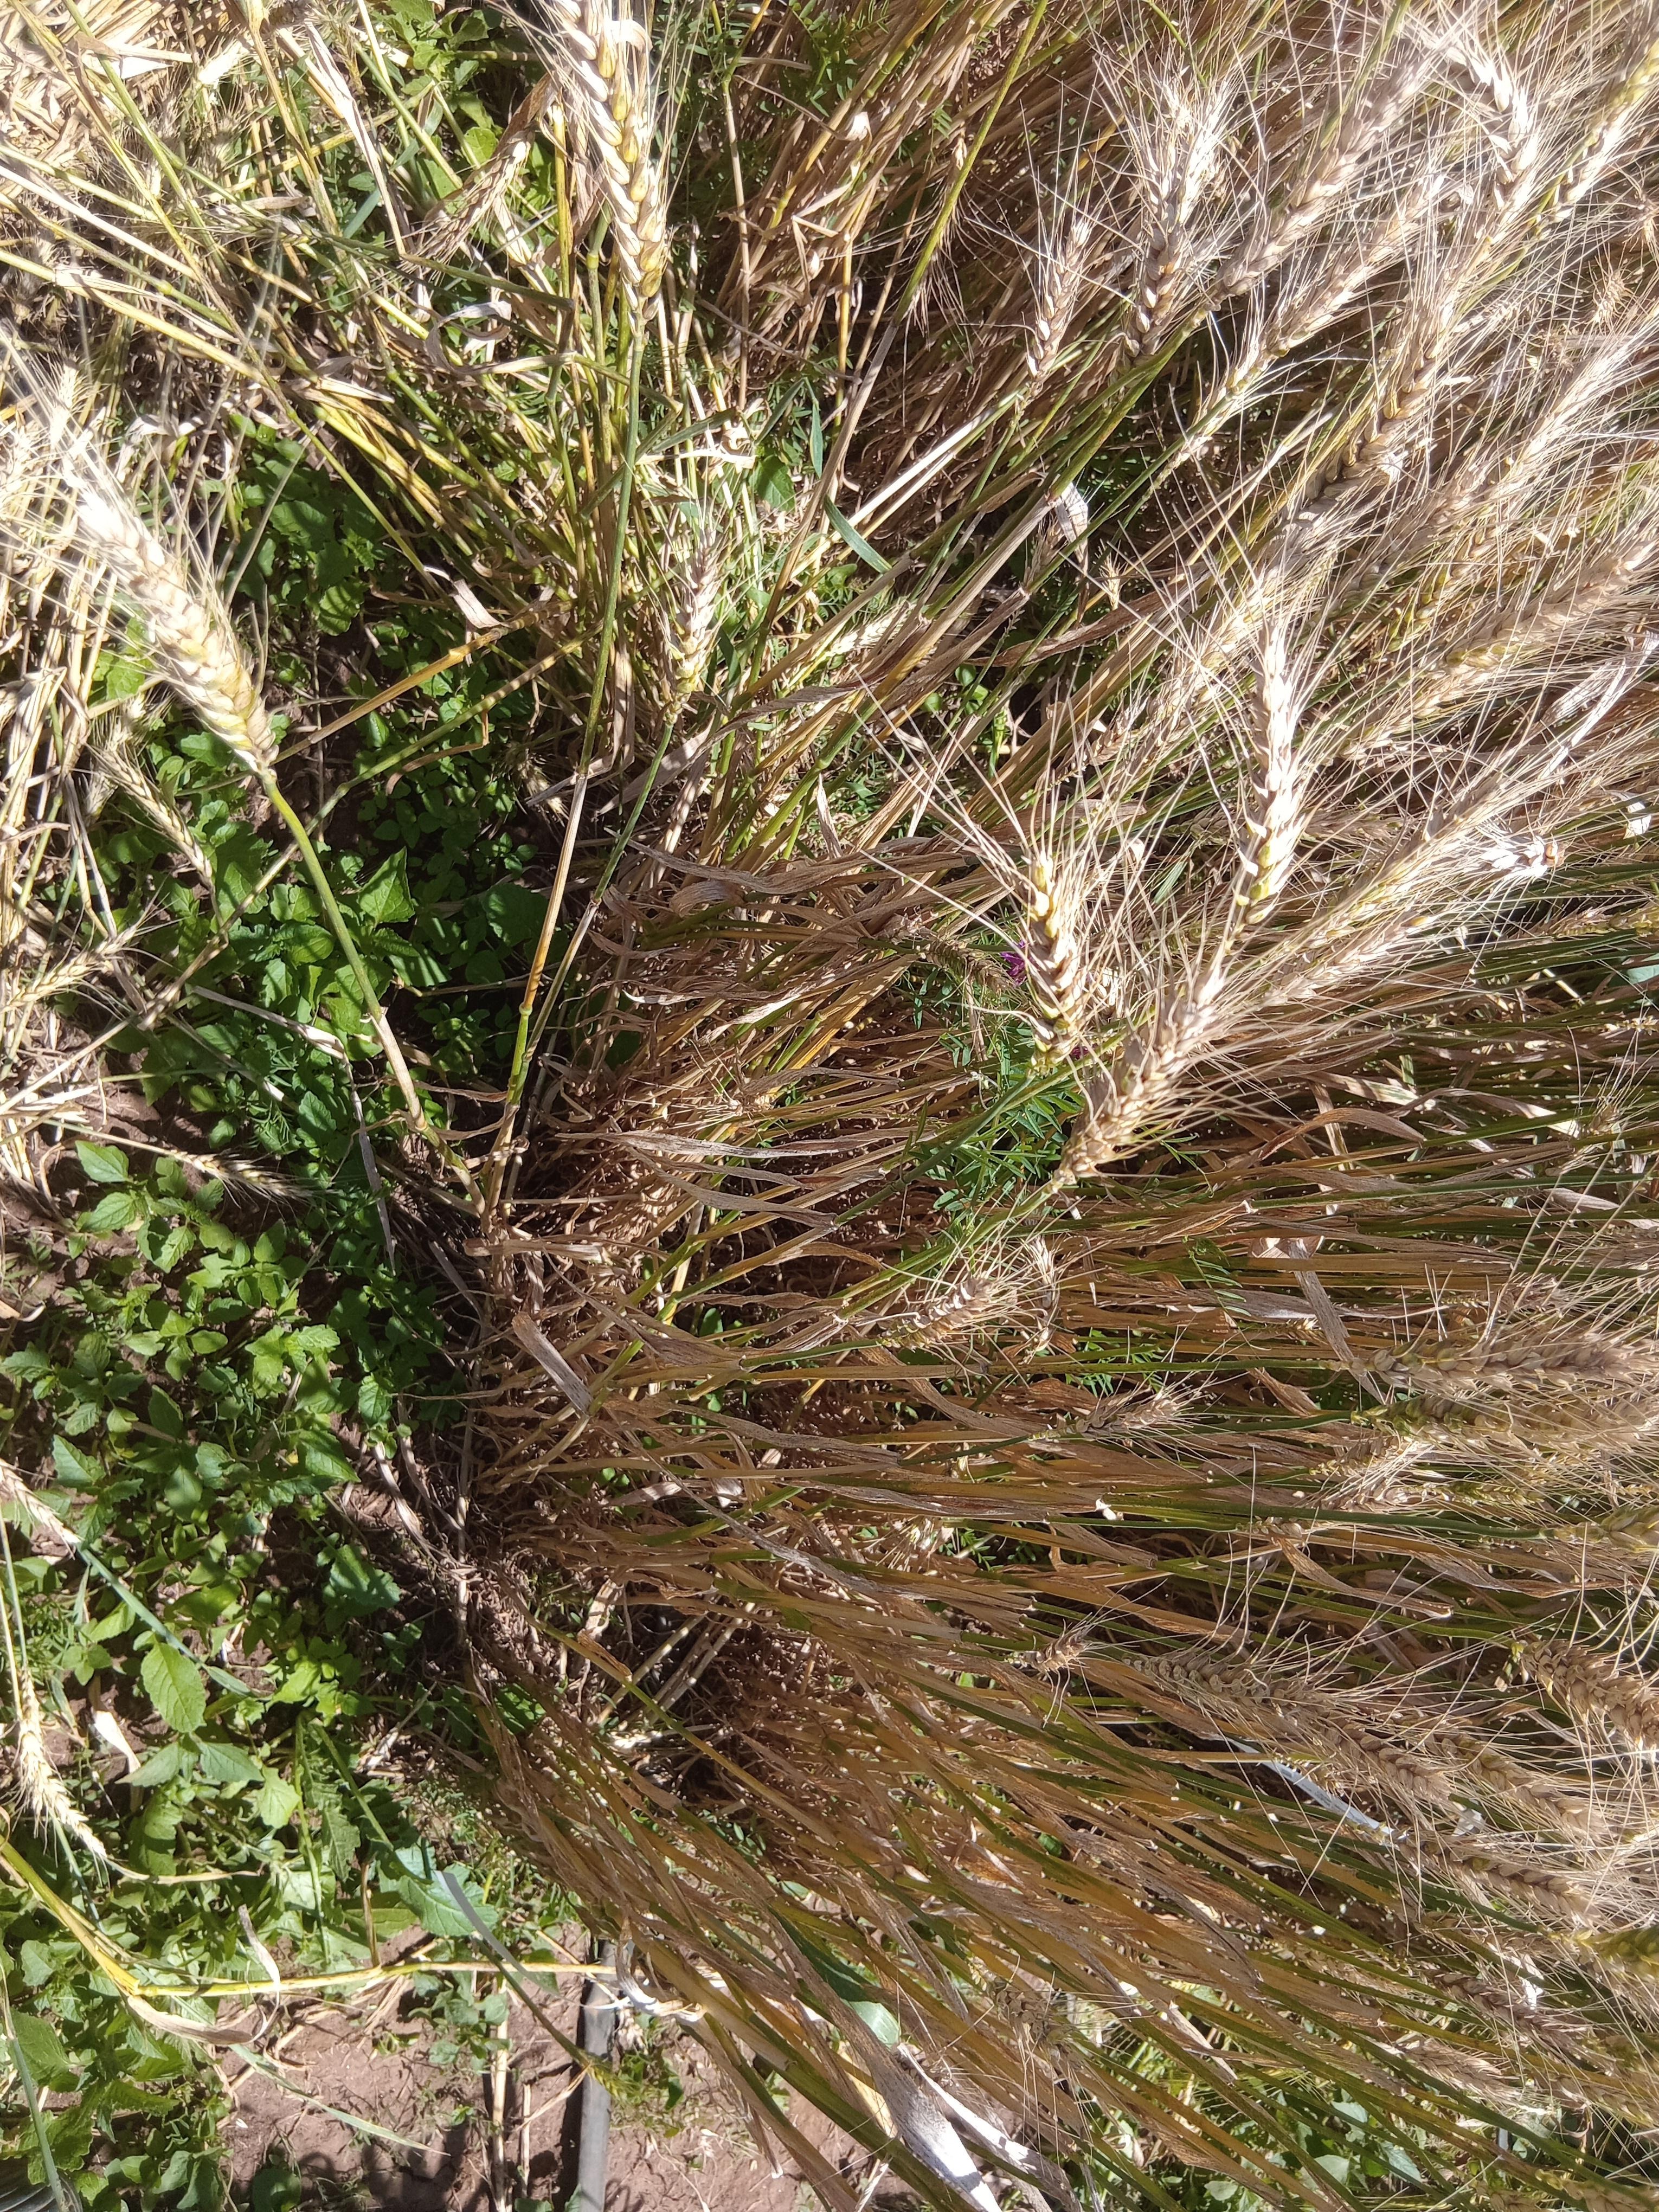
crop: wheat
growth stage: maturity
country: Kenya
